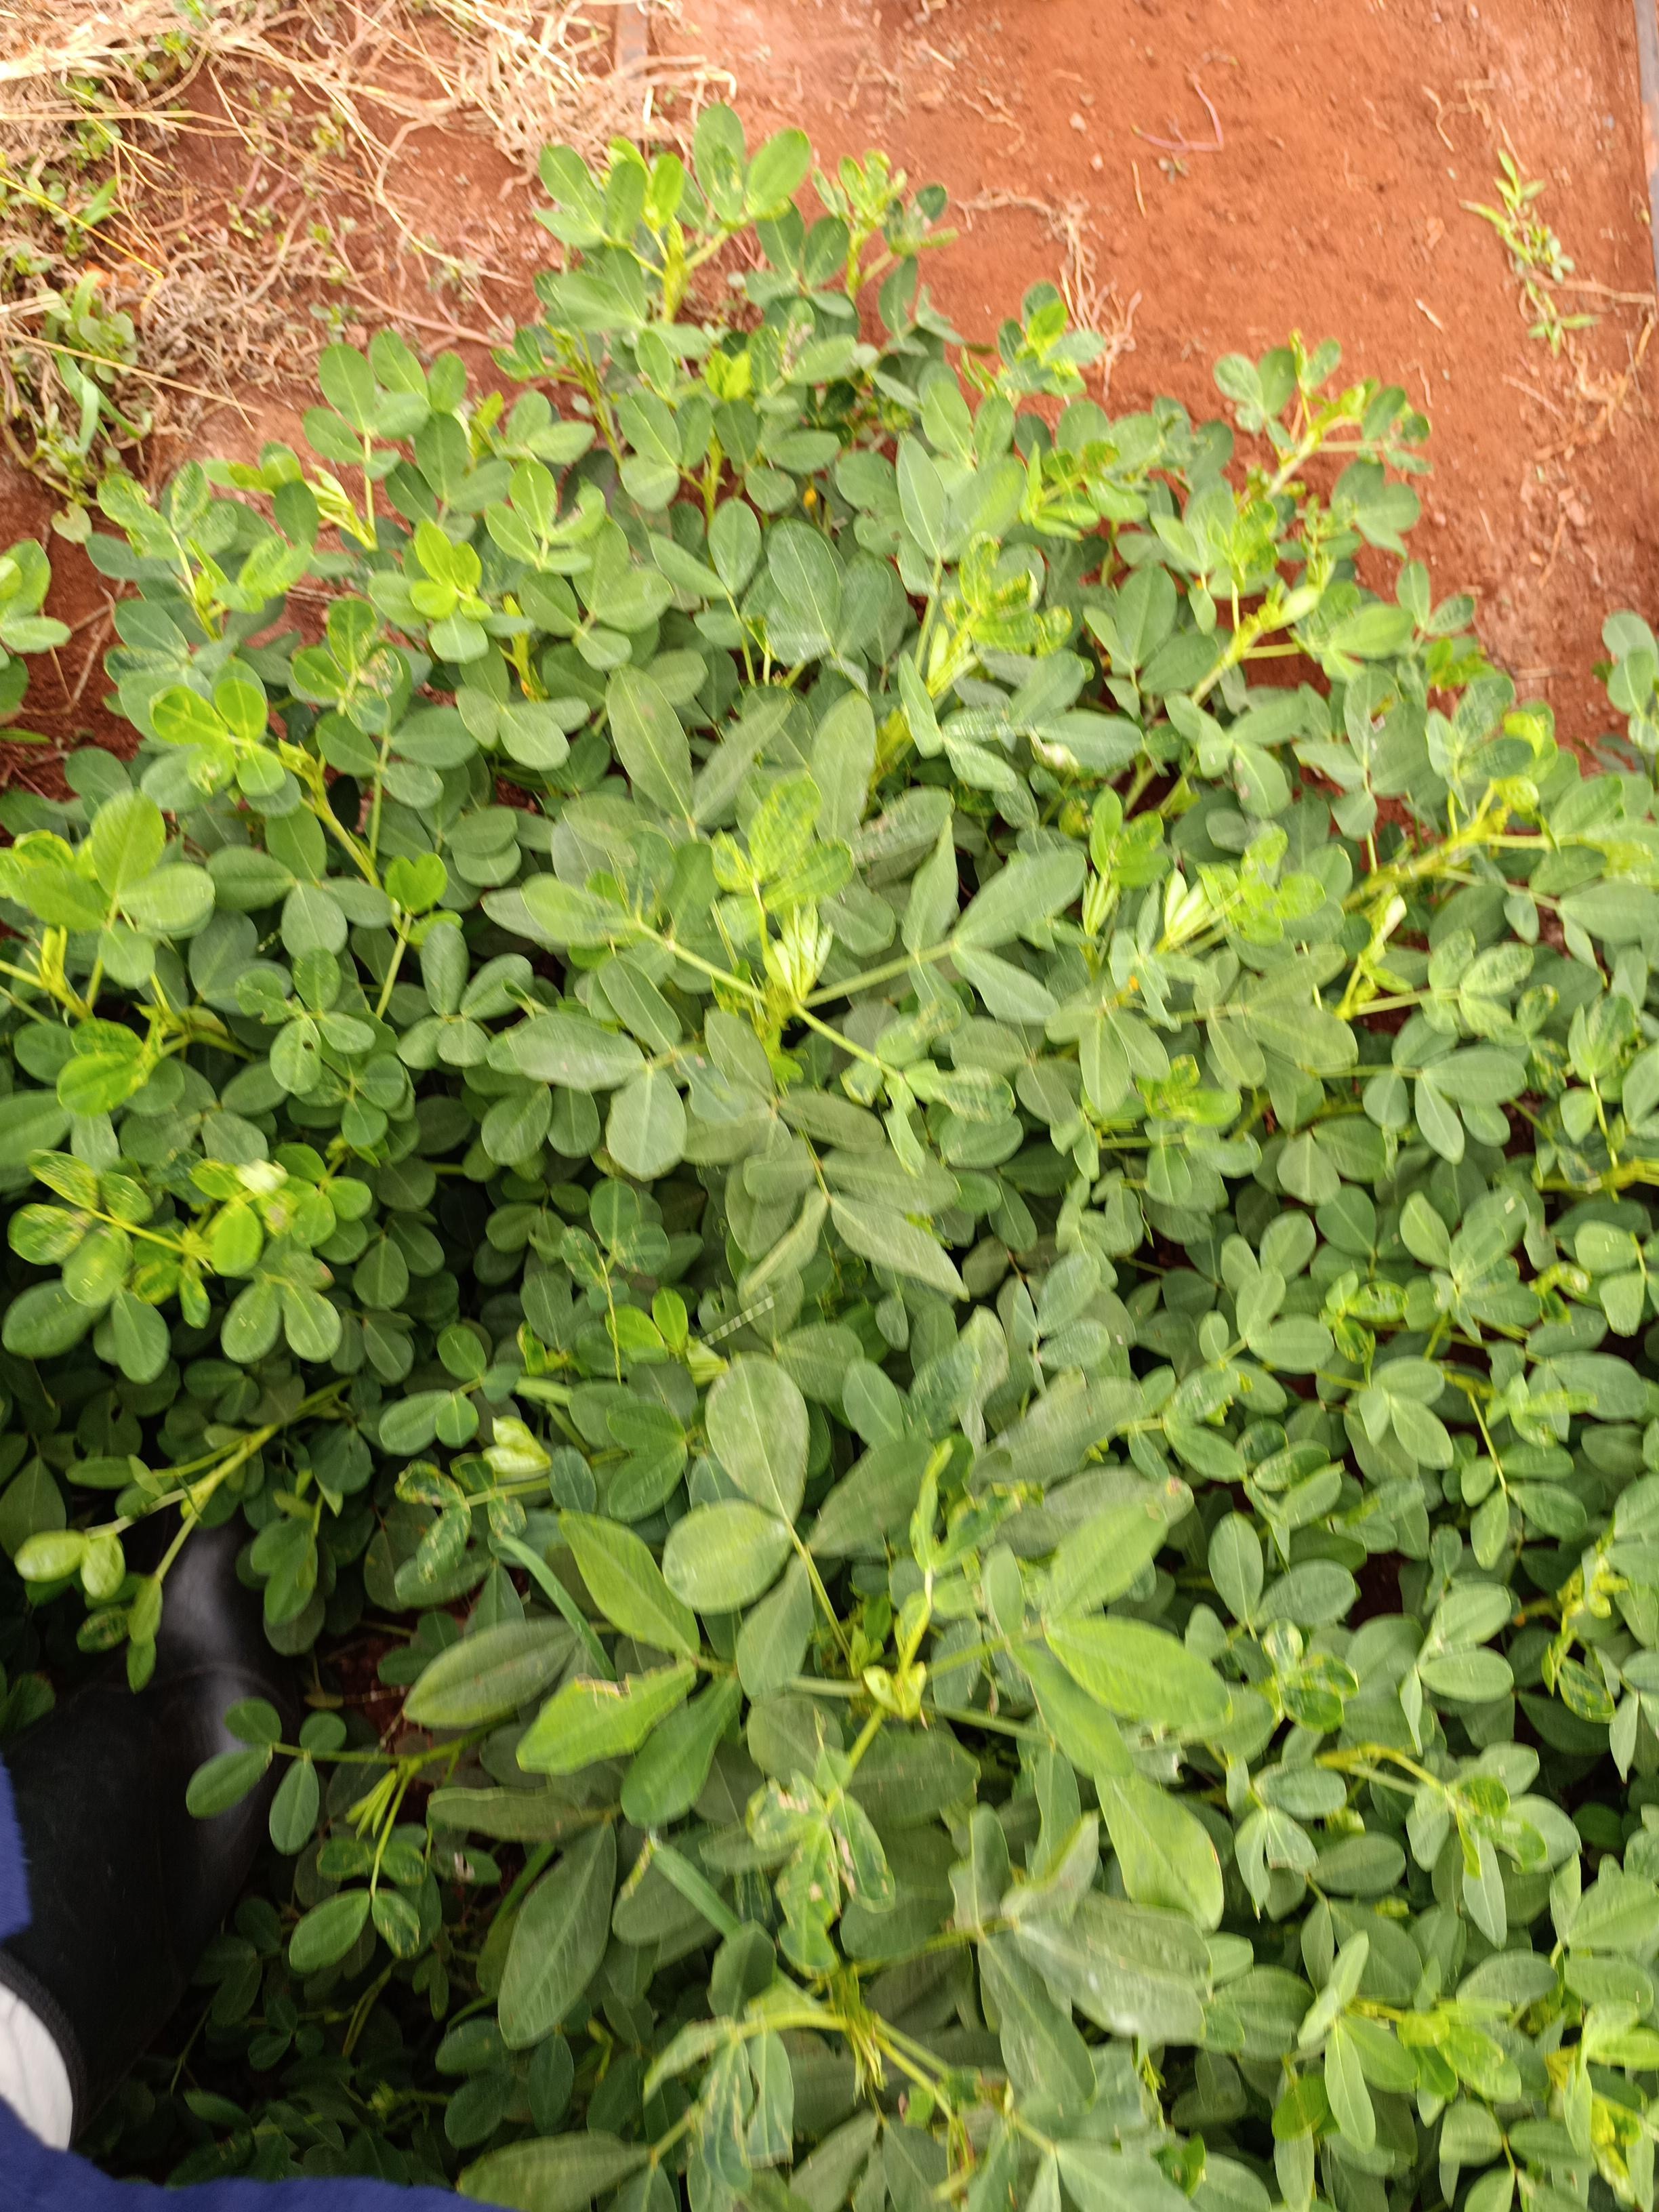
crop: groundnut
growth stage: pegging
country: Kenya
